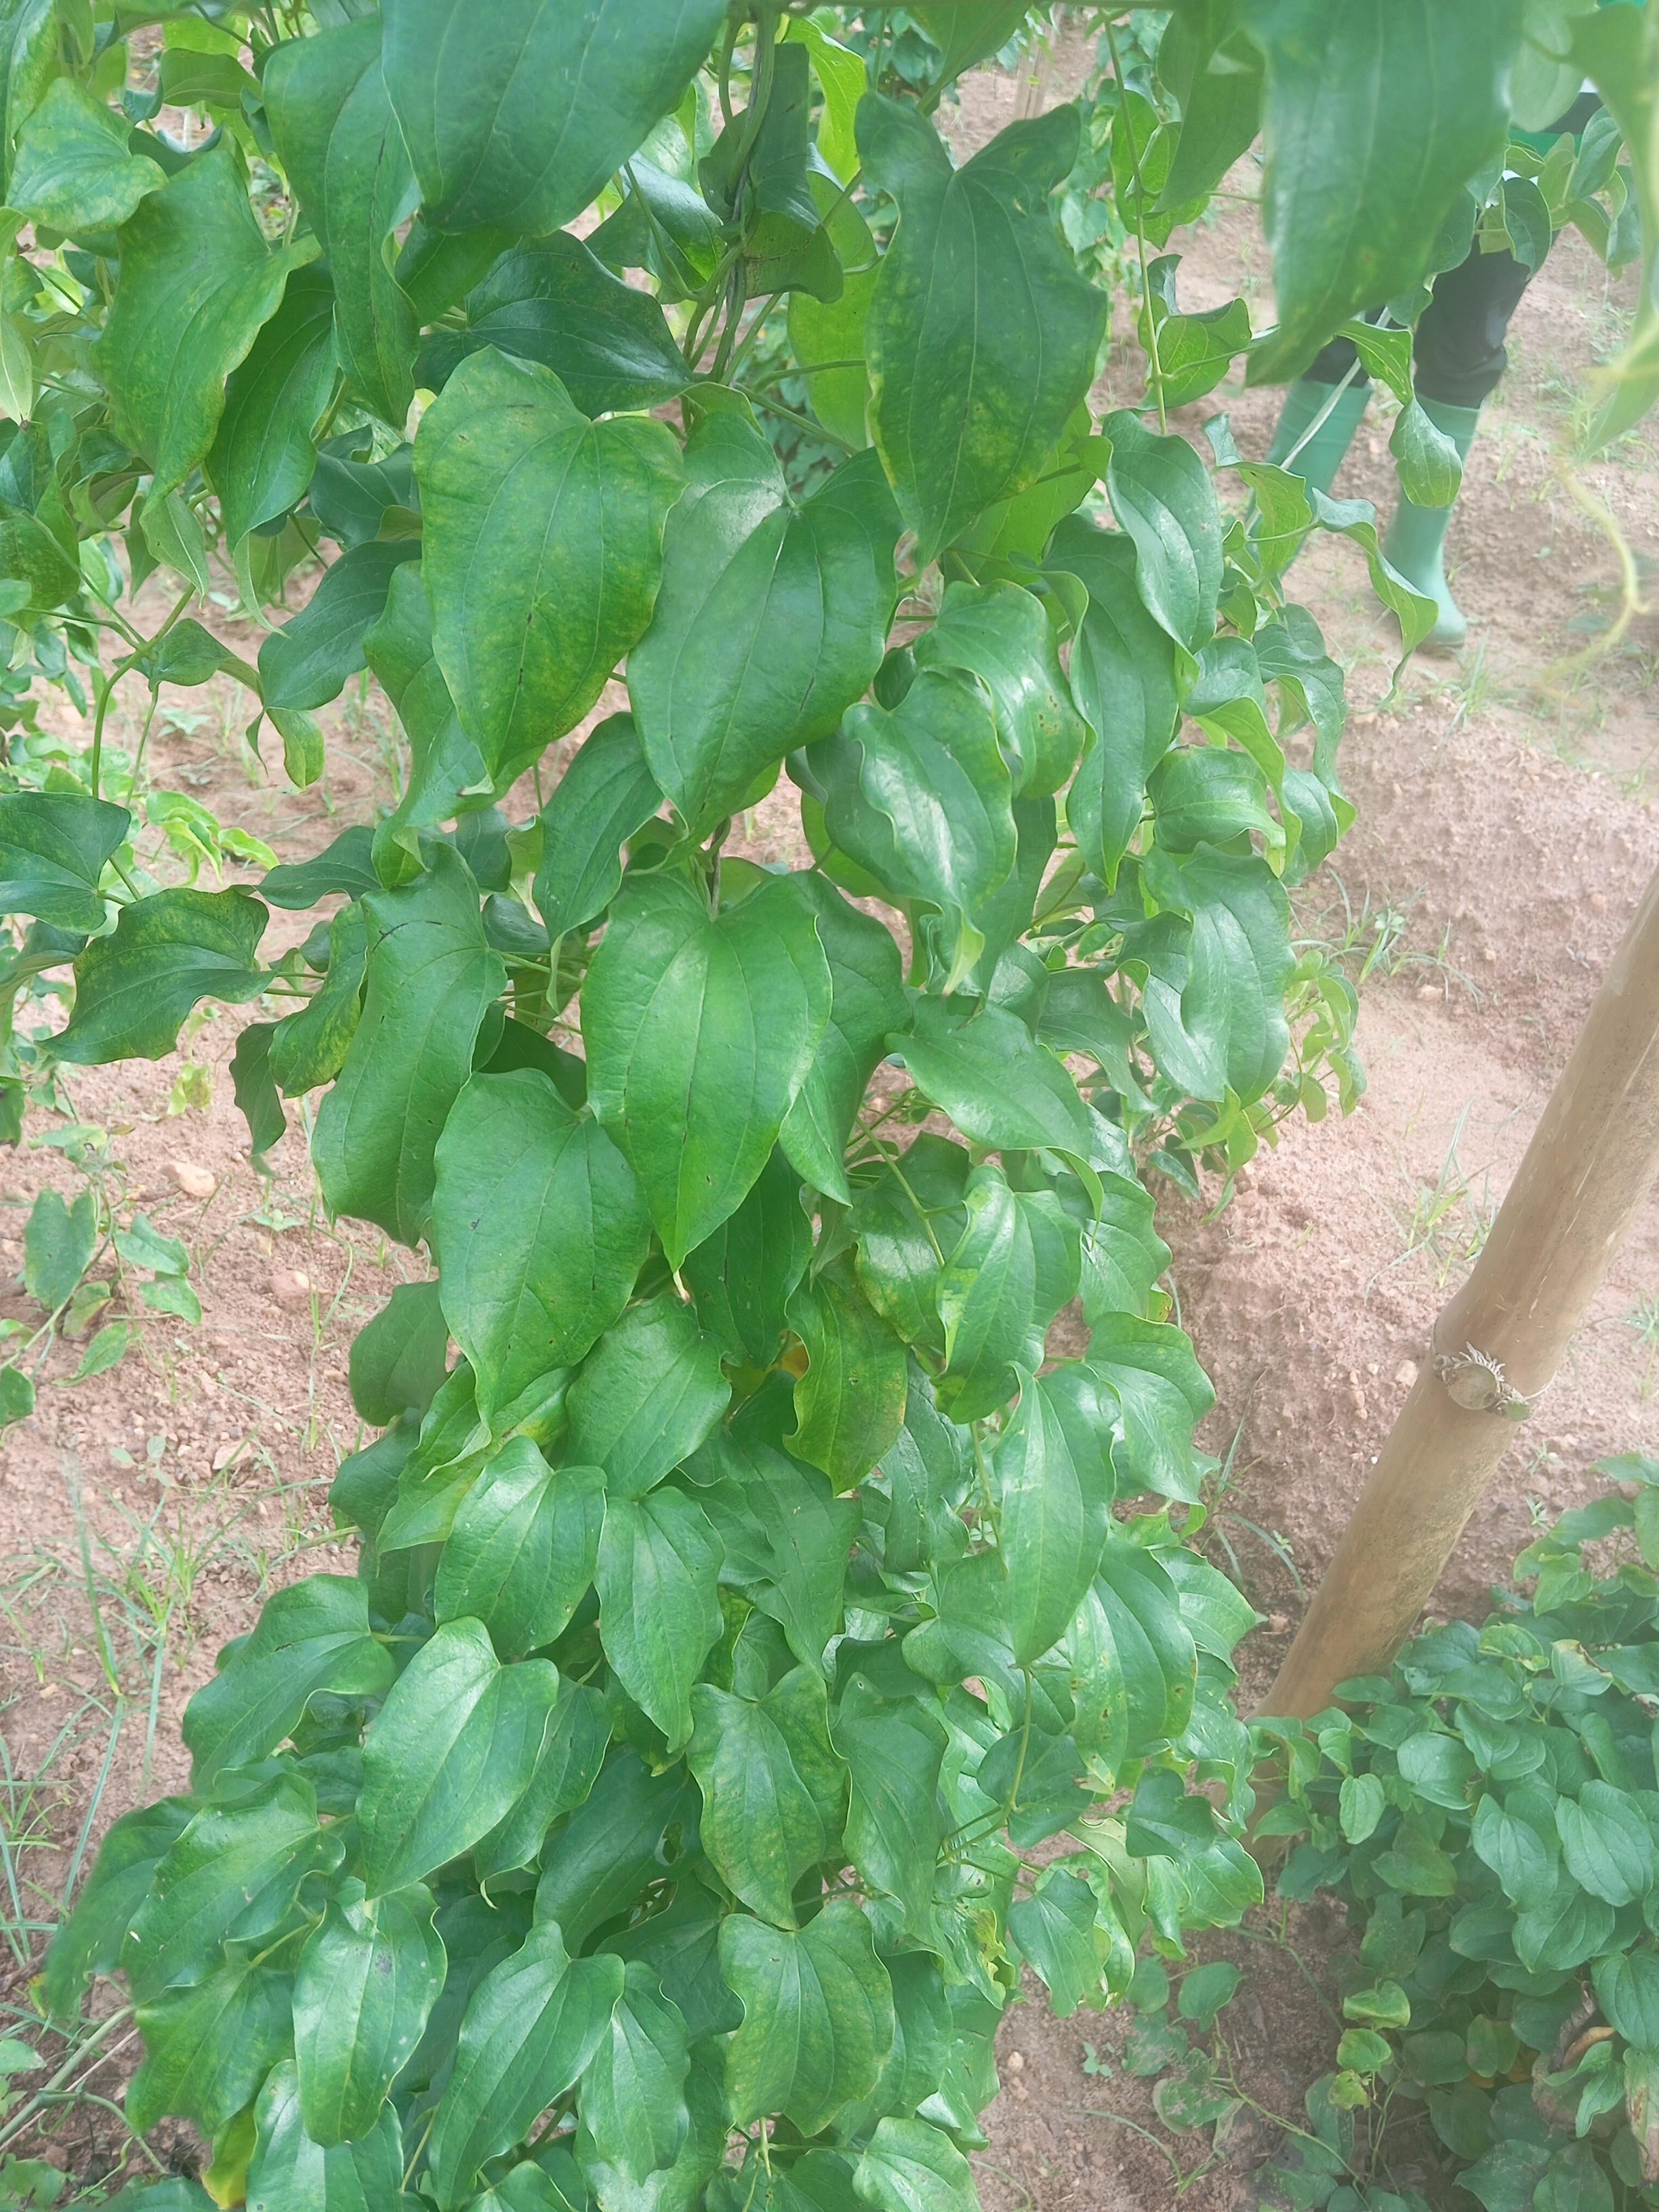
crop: yam
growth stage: sprouting emergence
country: Nigeria
